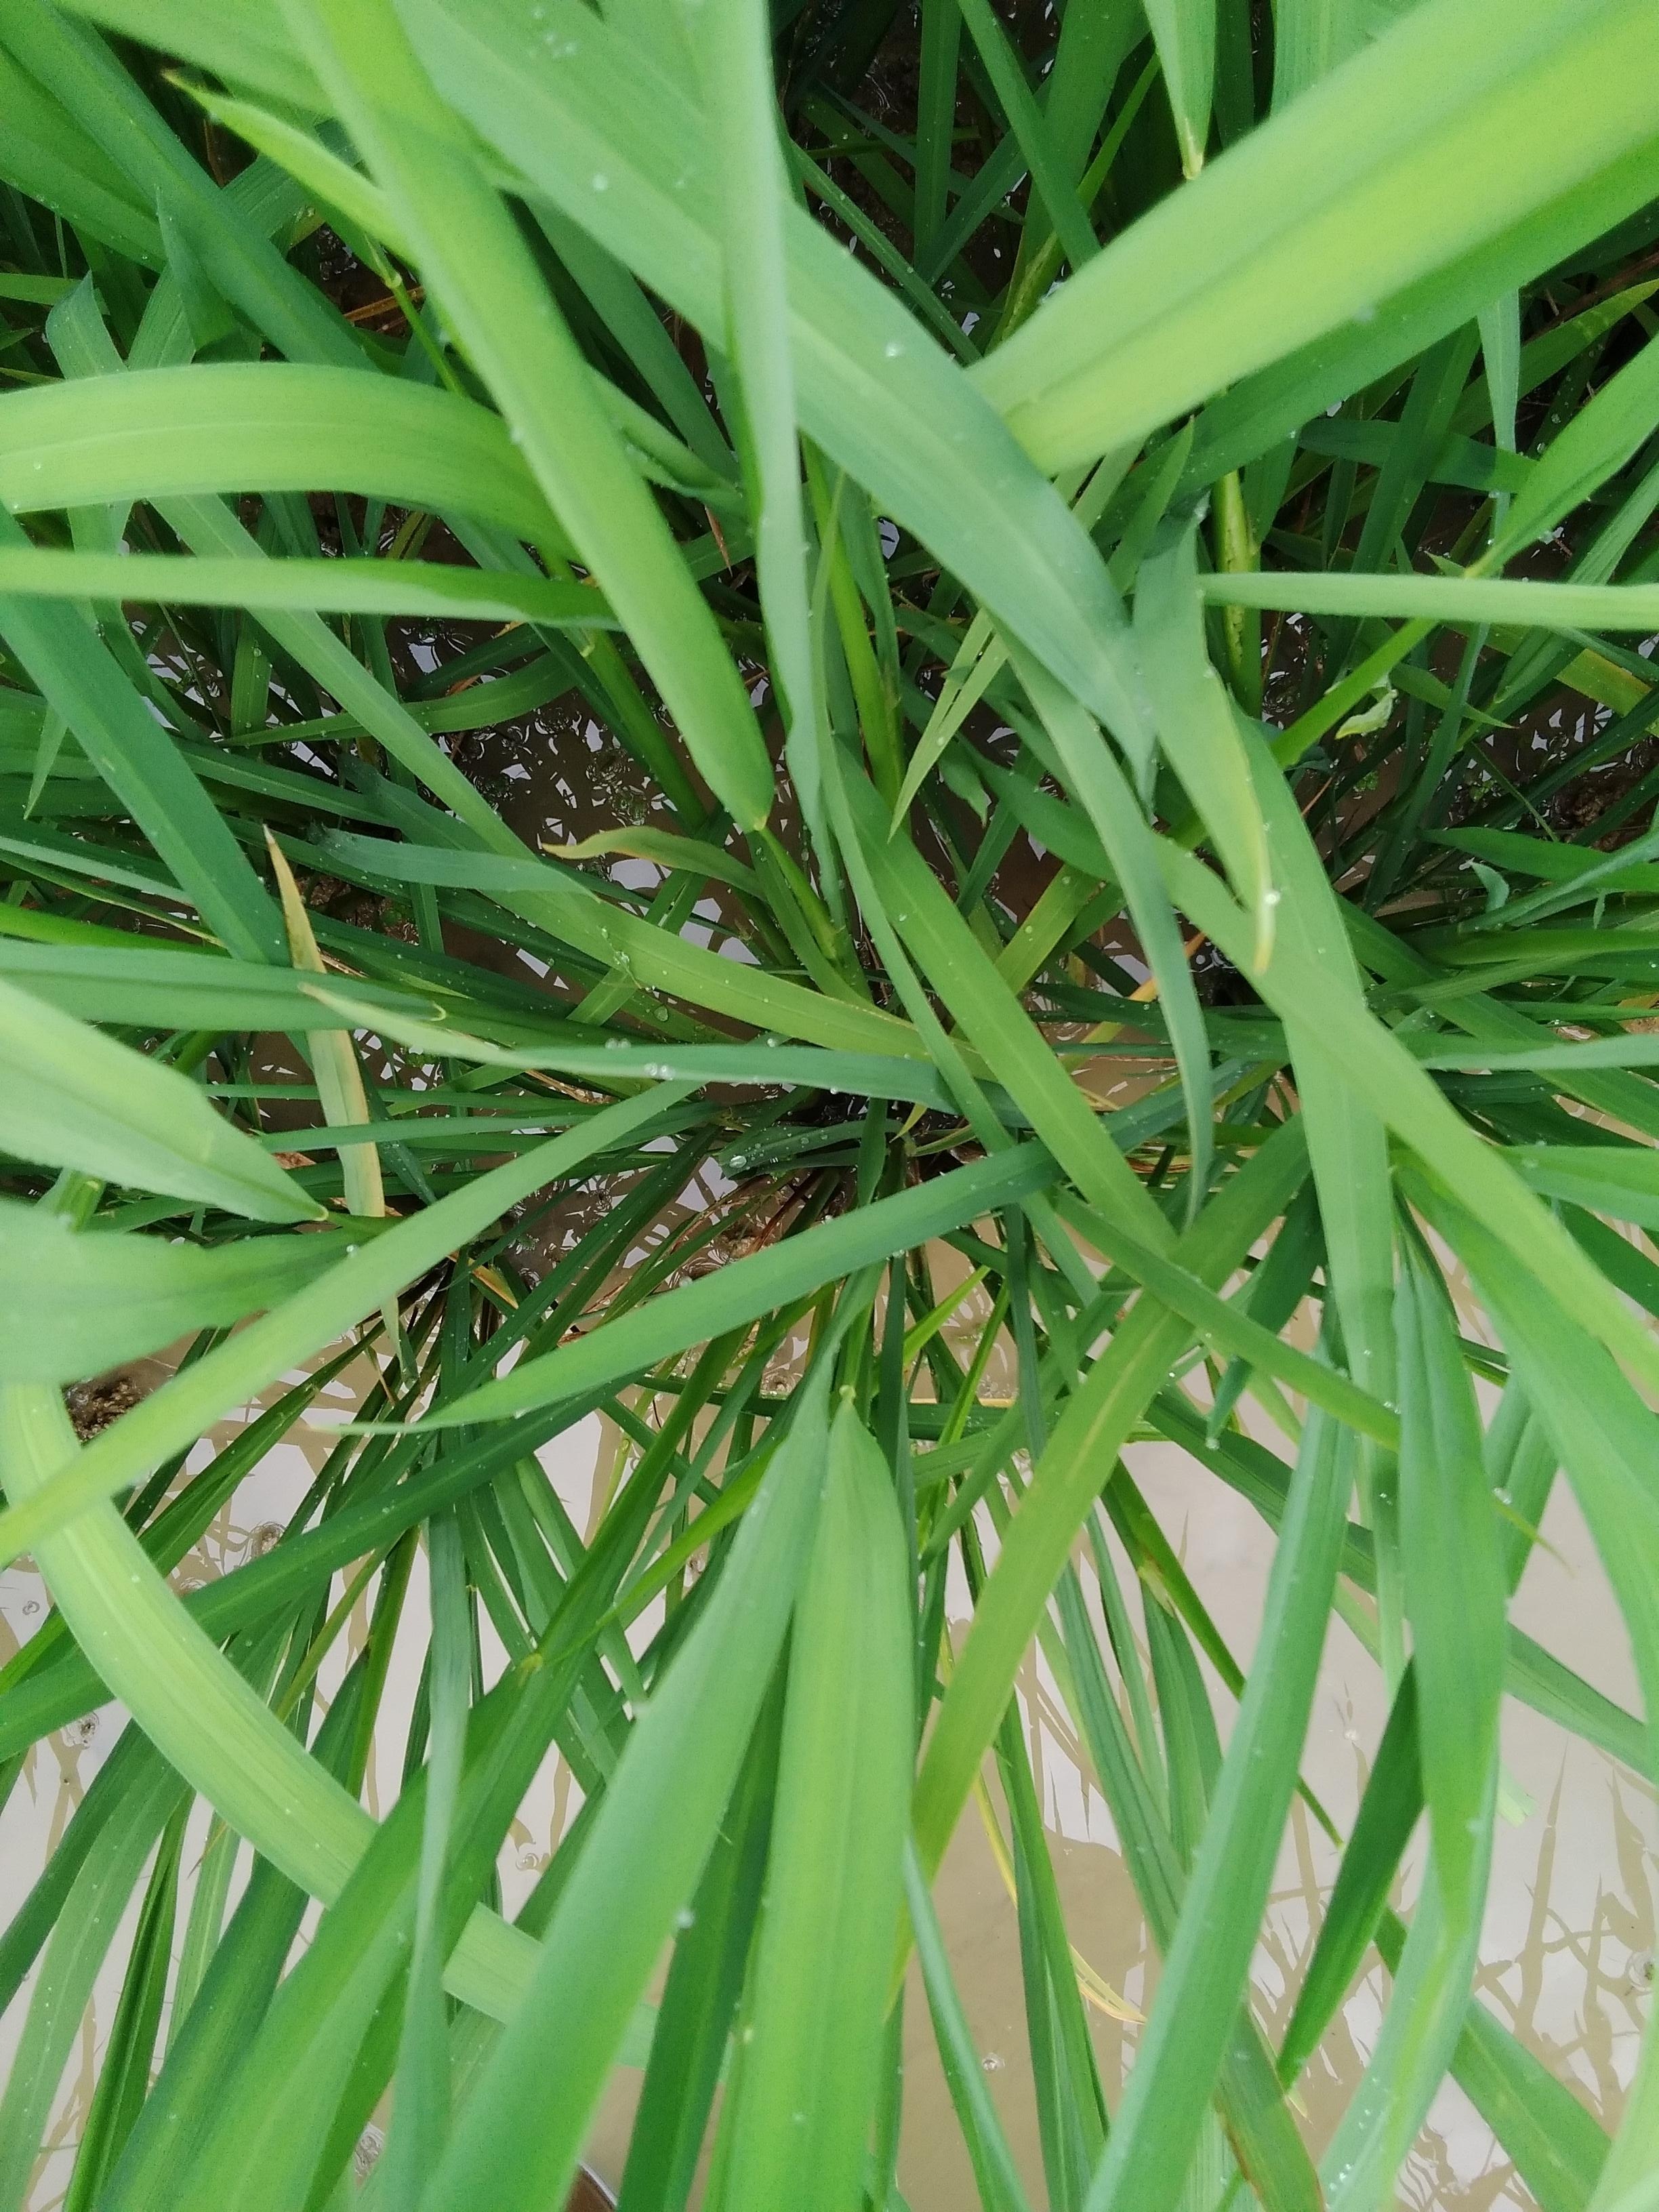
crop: rice
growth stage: booting
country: Nigeria
